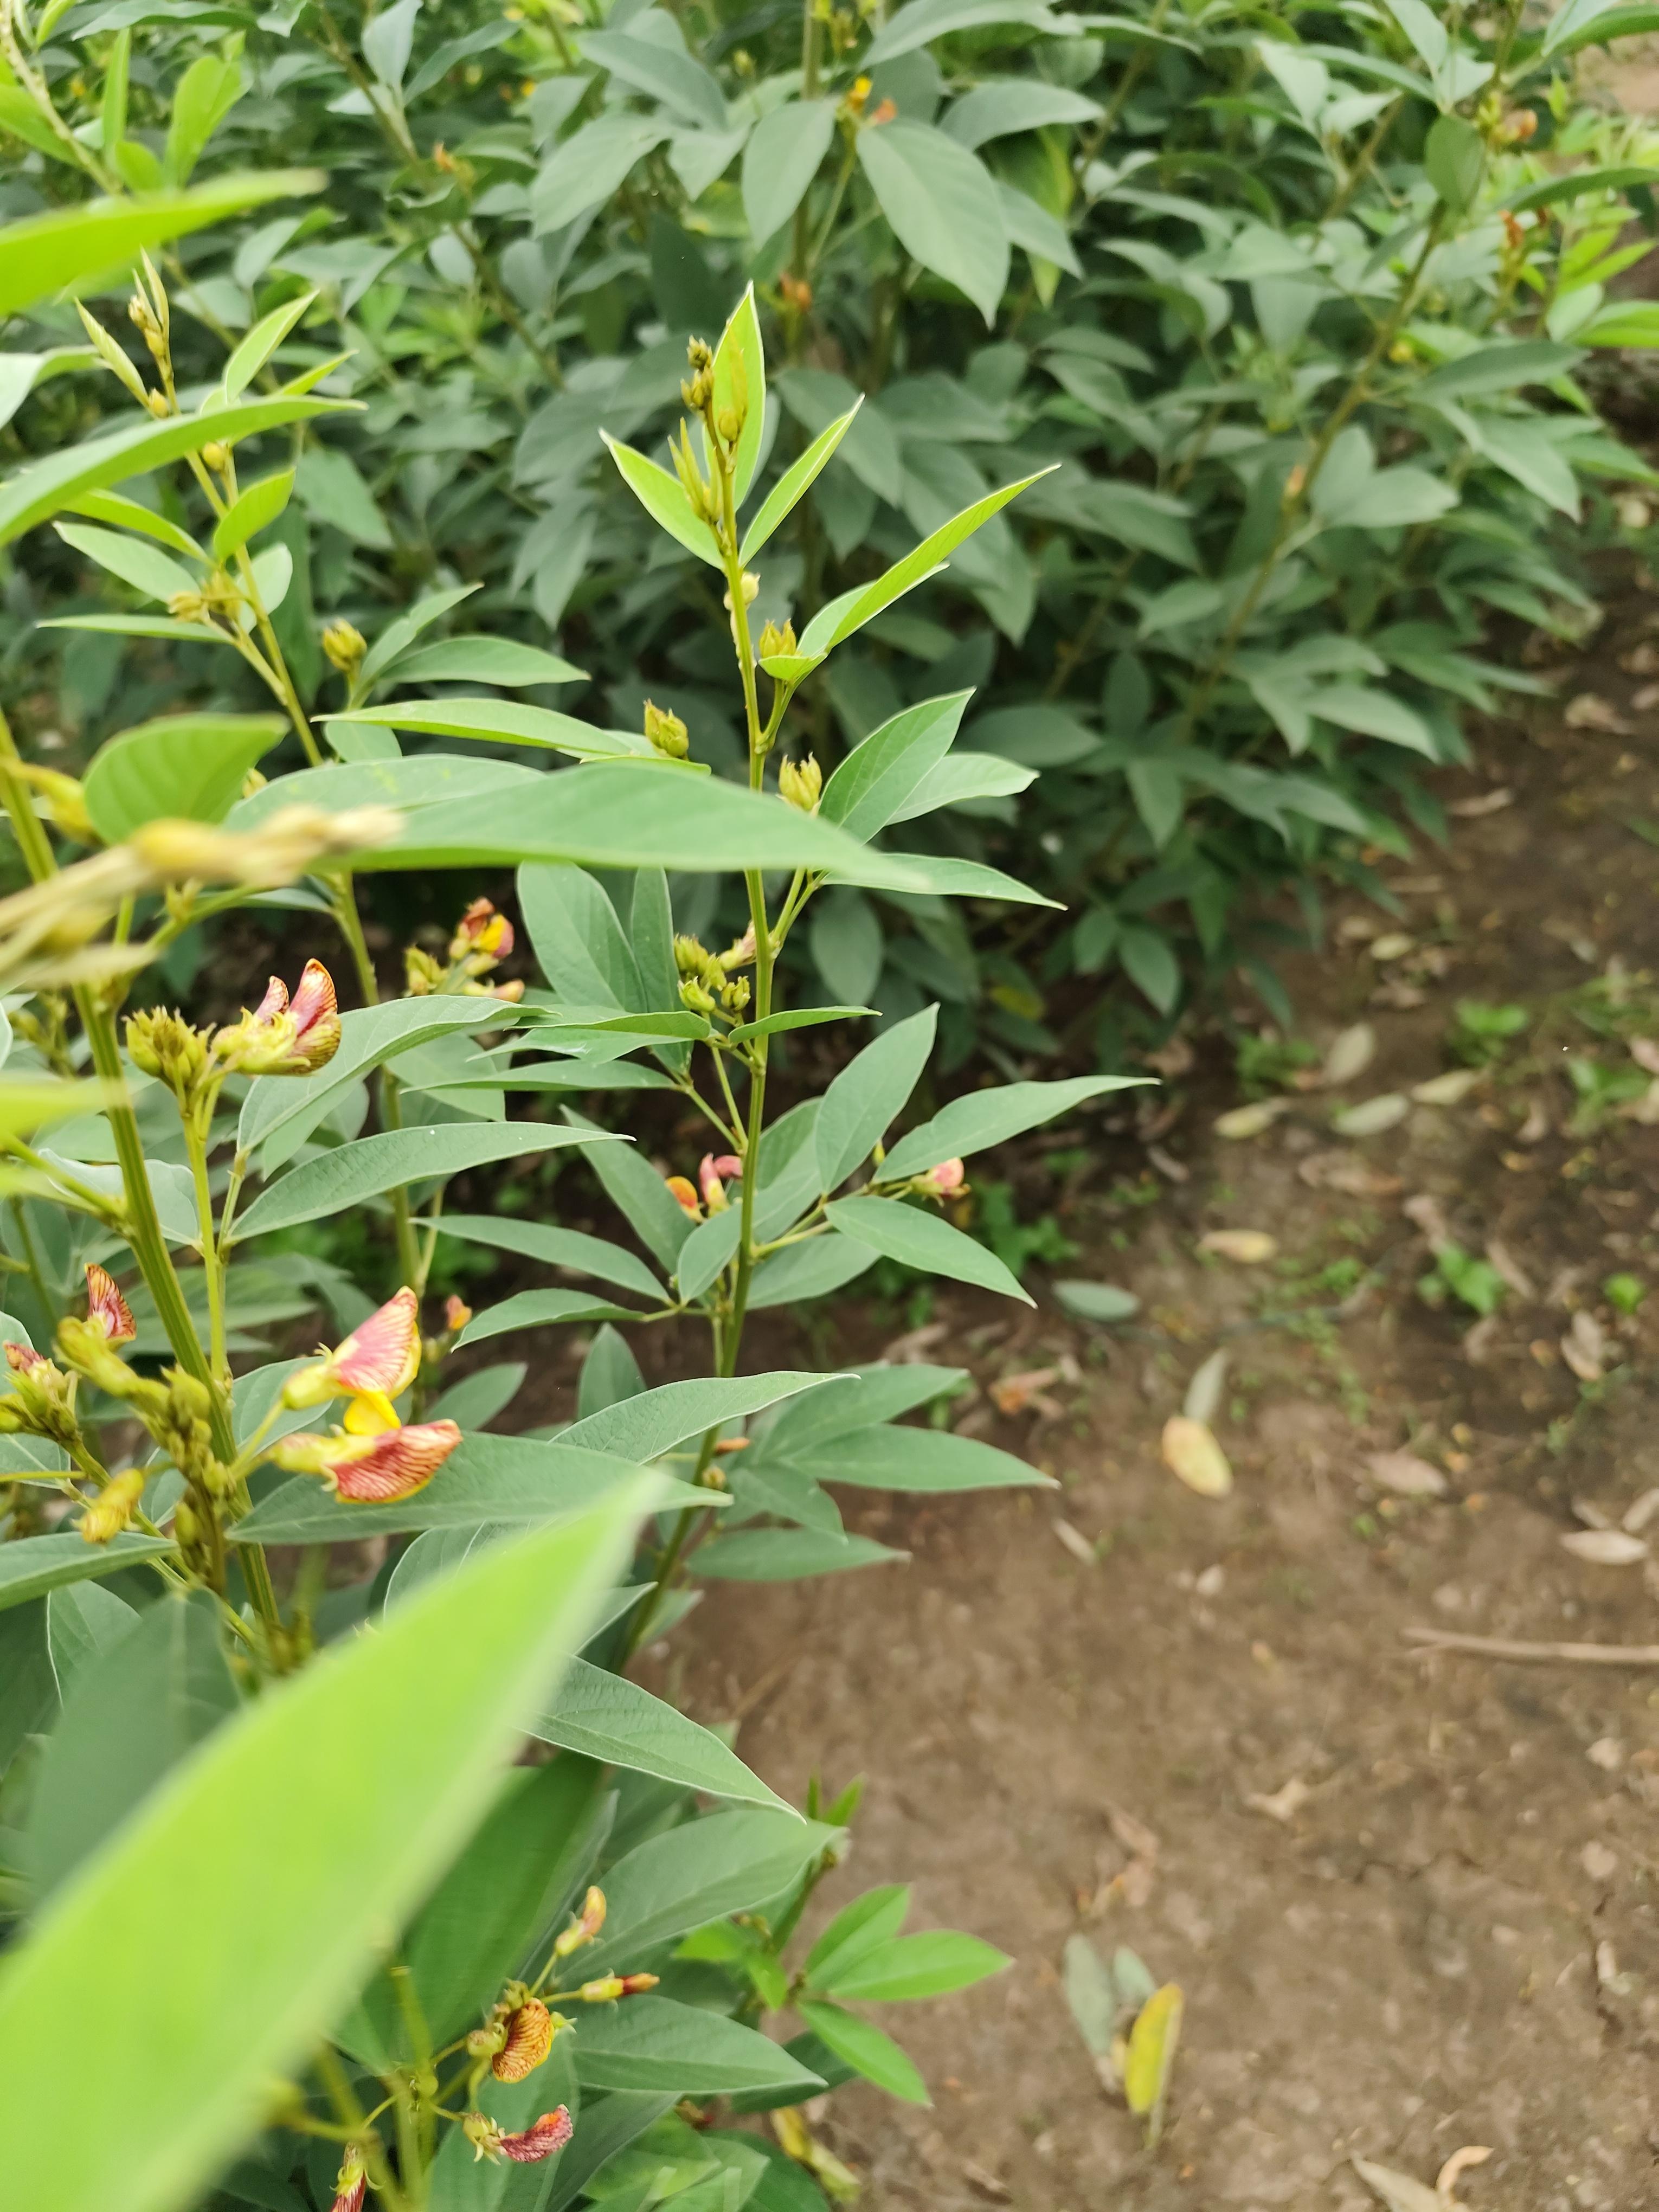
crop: pigeonpea
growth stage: flowering
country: Tanzania
